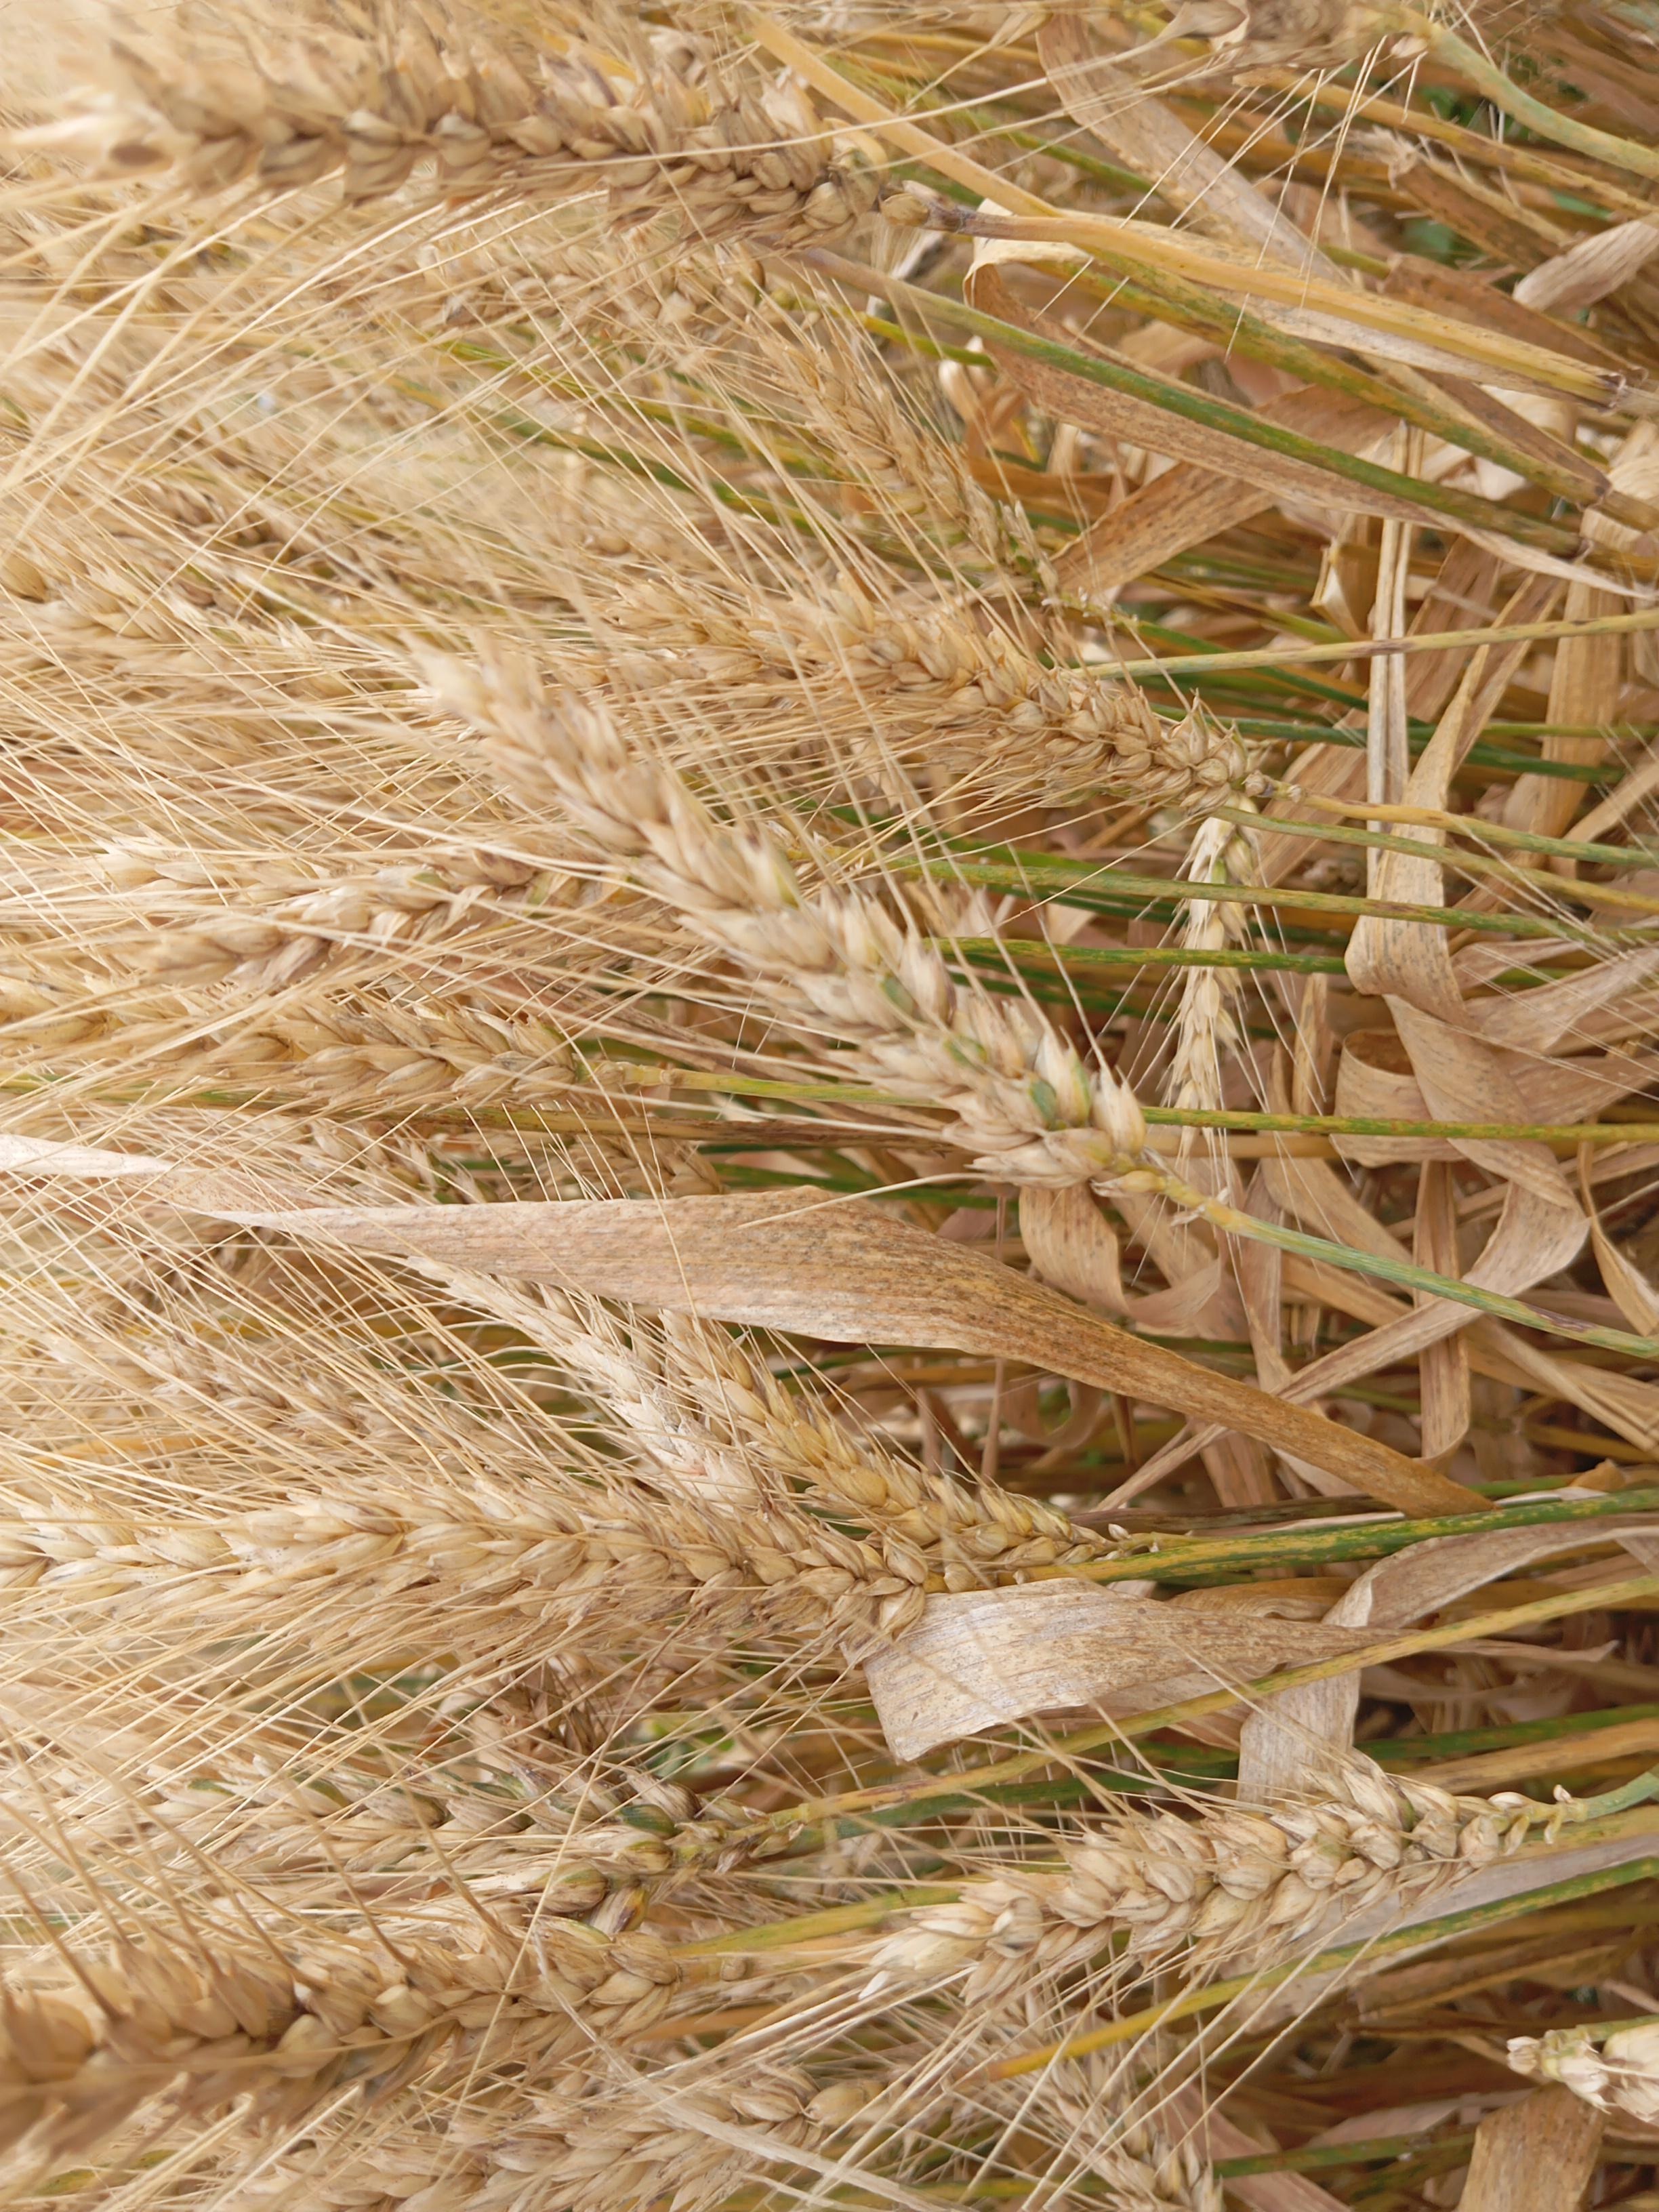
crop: wheat
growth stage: maturity
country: Kenya
